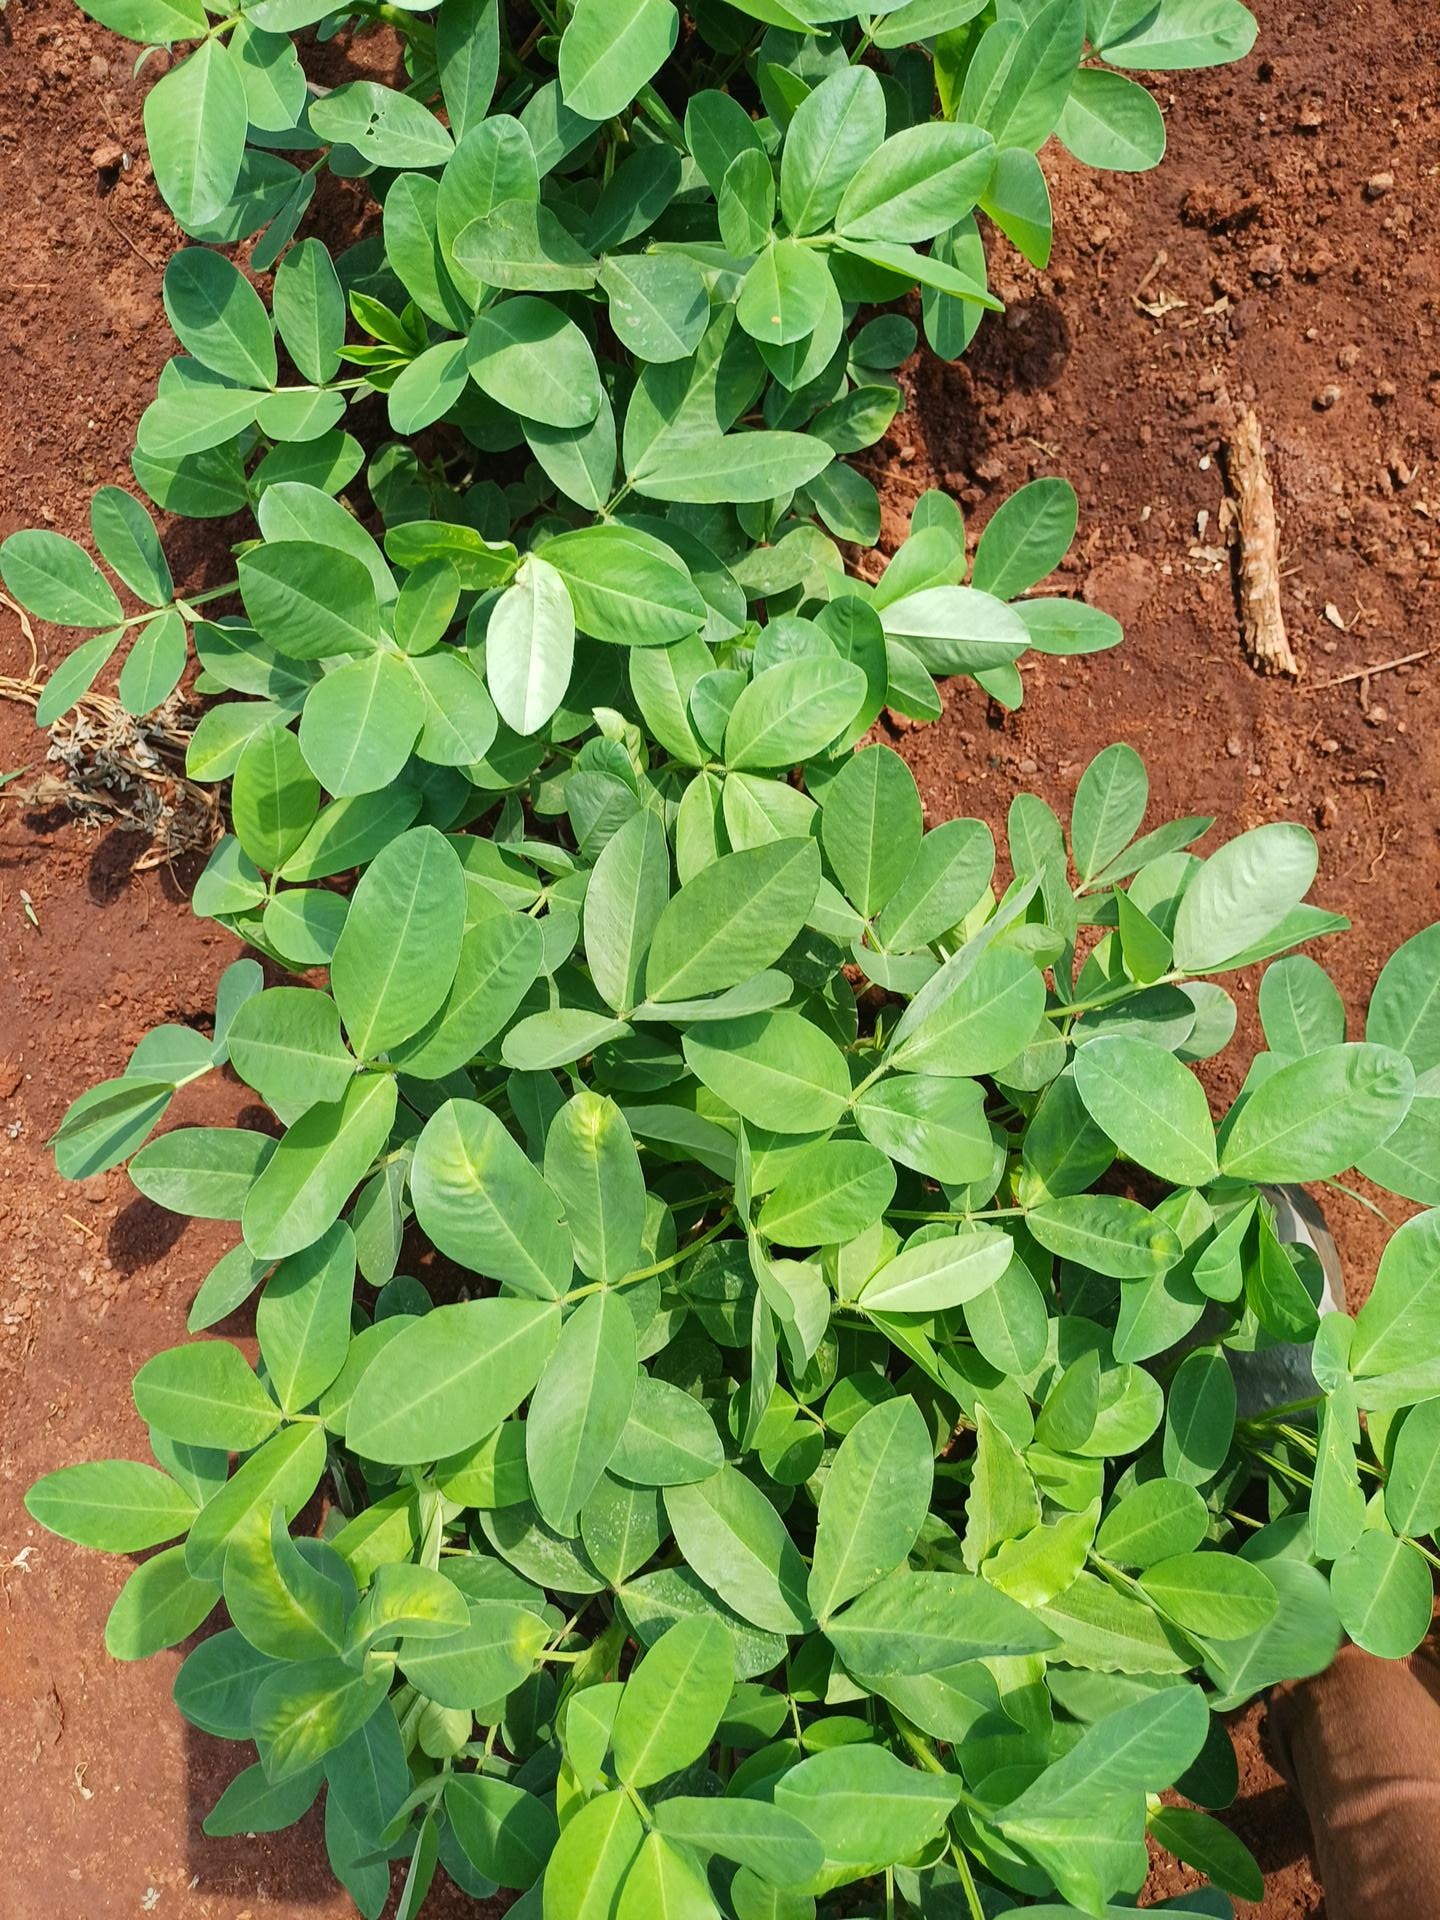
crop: groundnut
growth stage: vegetative
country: Kenya
